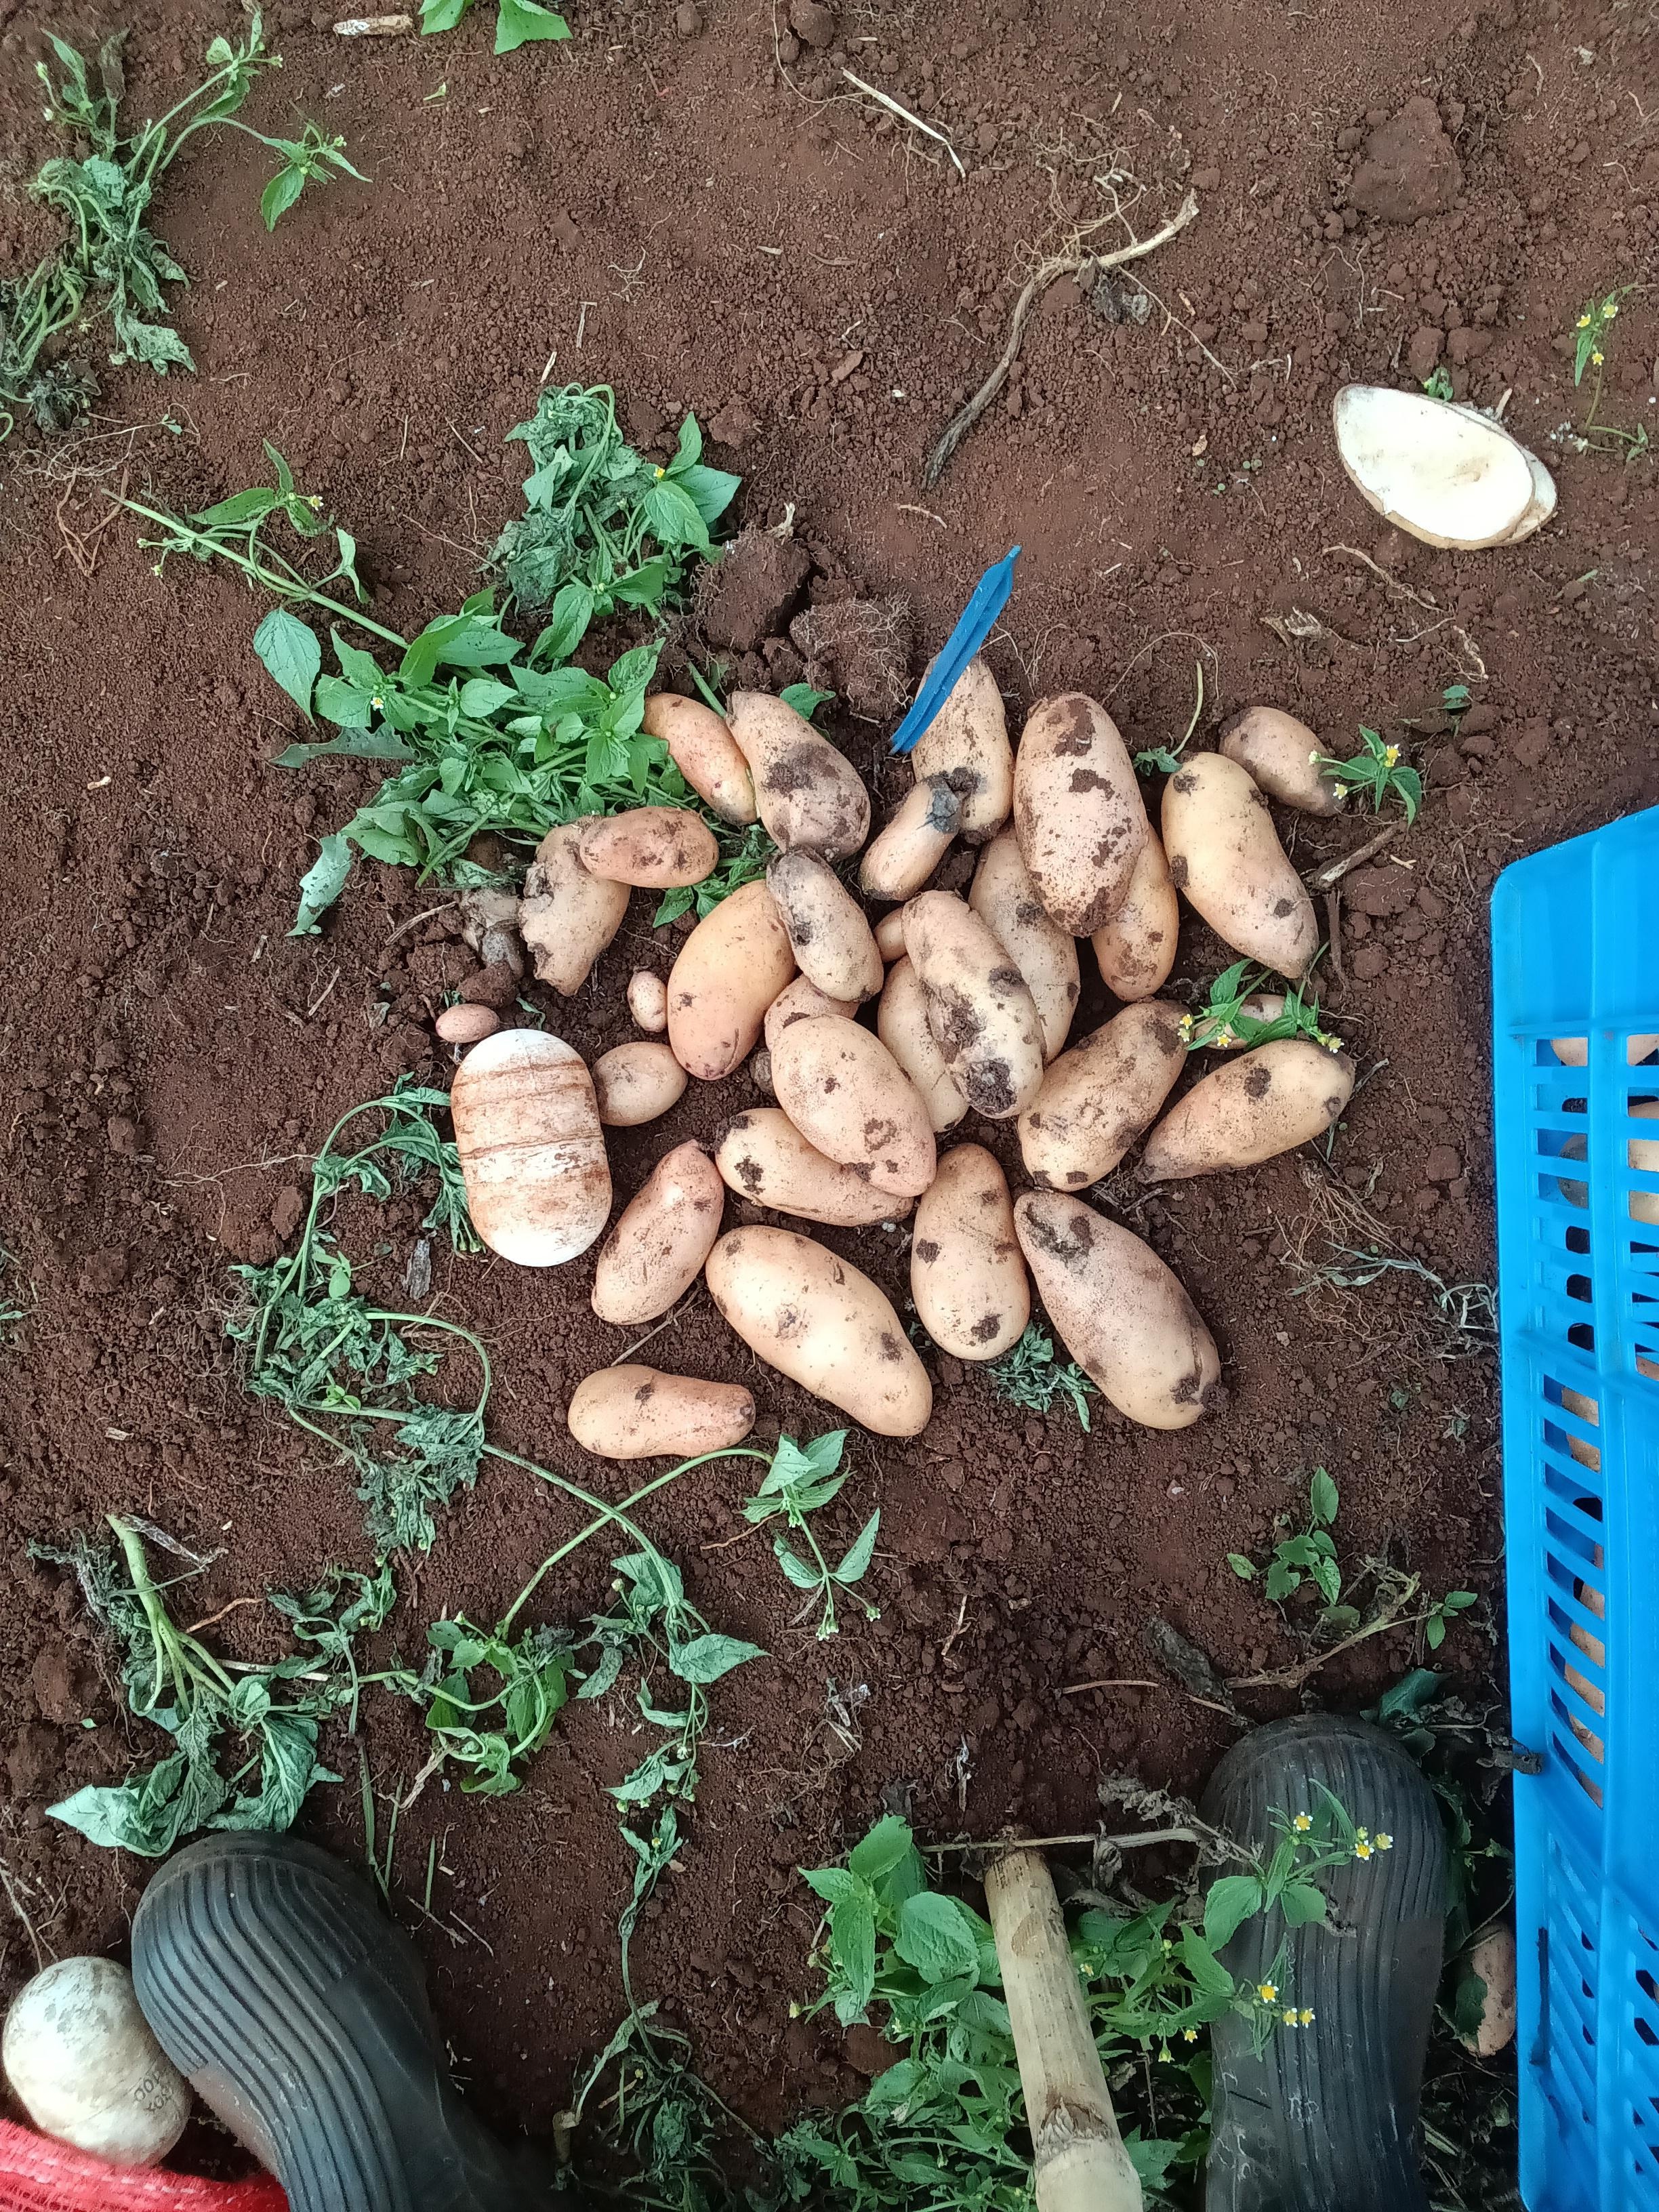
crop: potato
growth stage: harvest
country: Kenya
